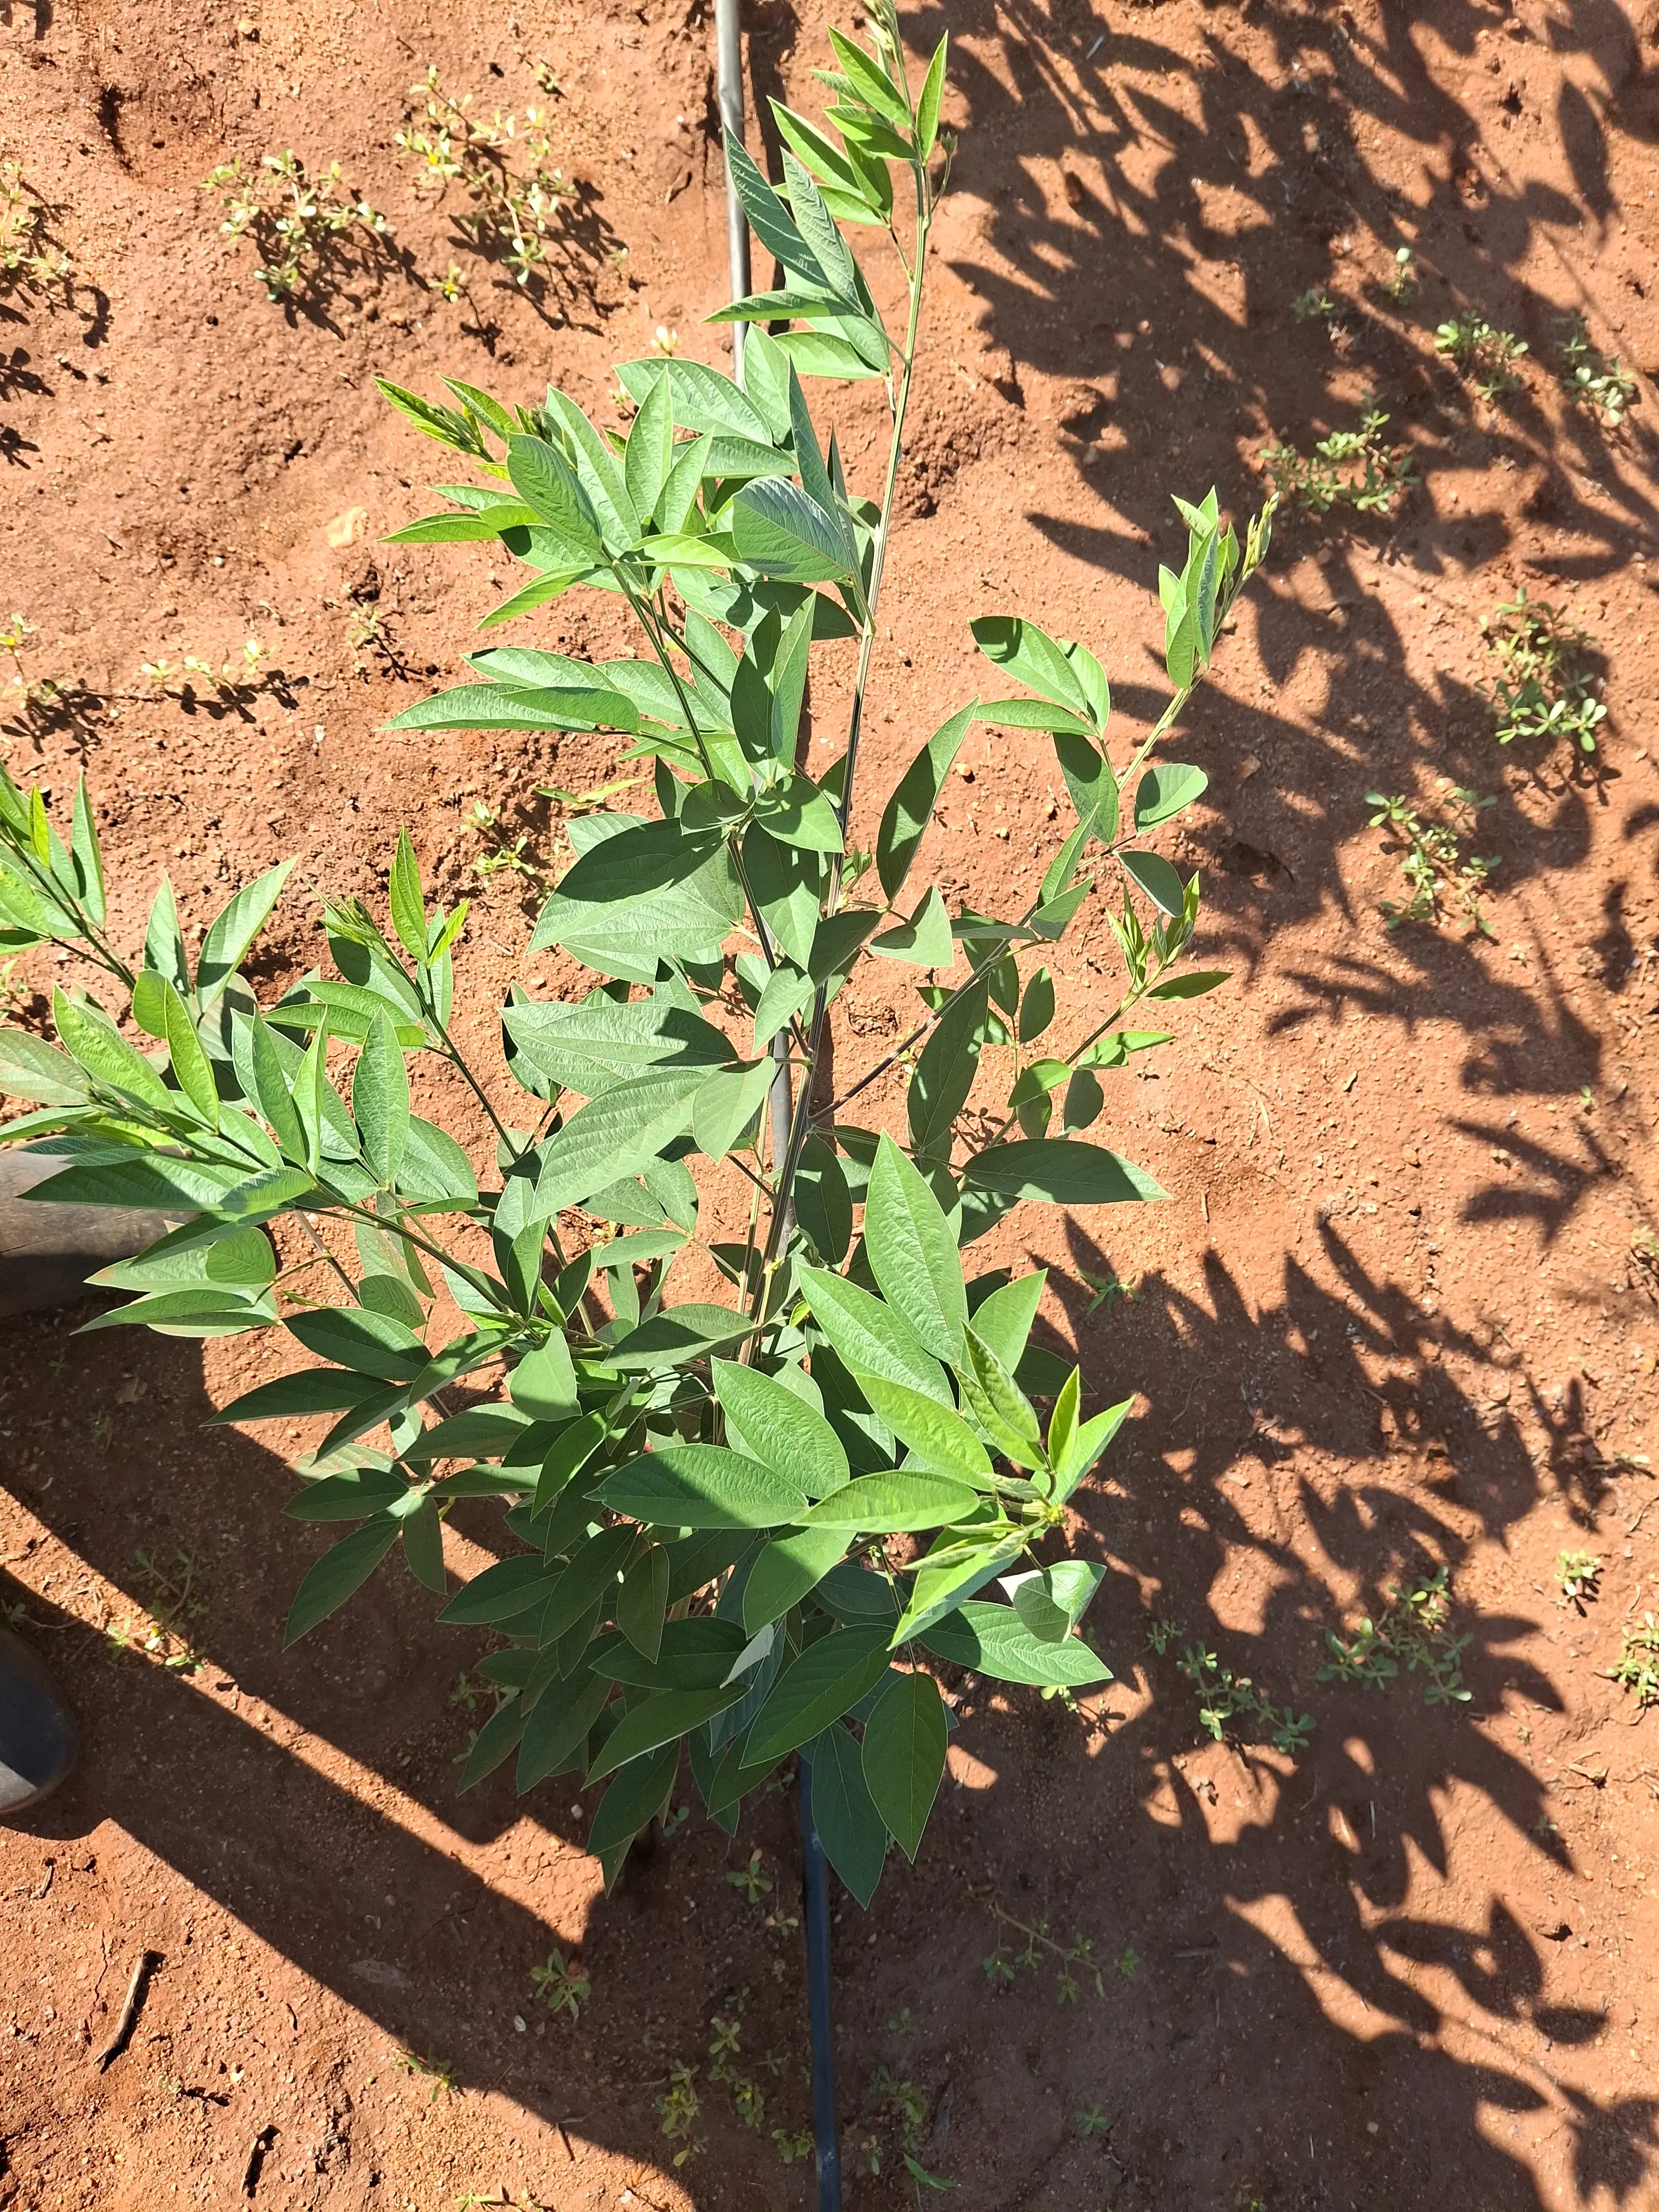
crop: pigeonpea
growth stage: flowering
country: Kenya
